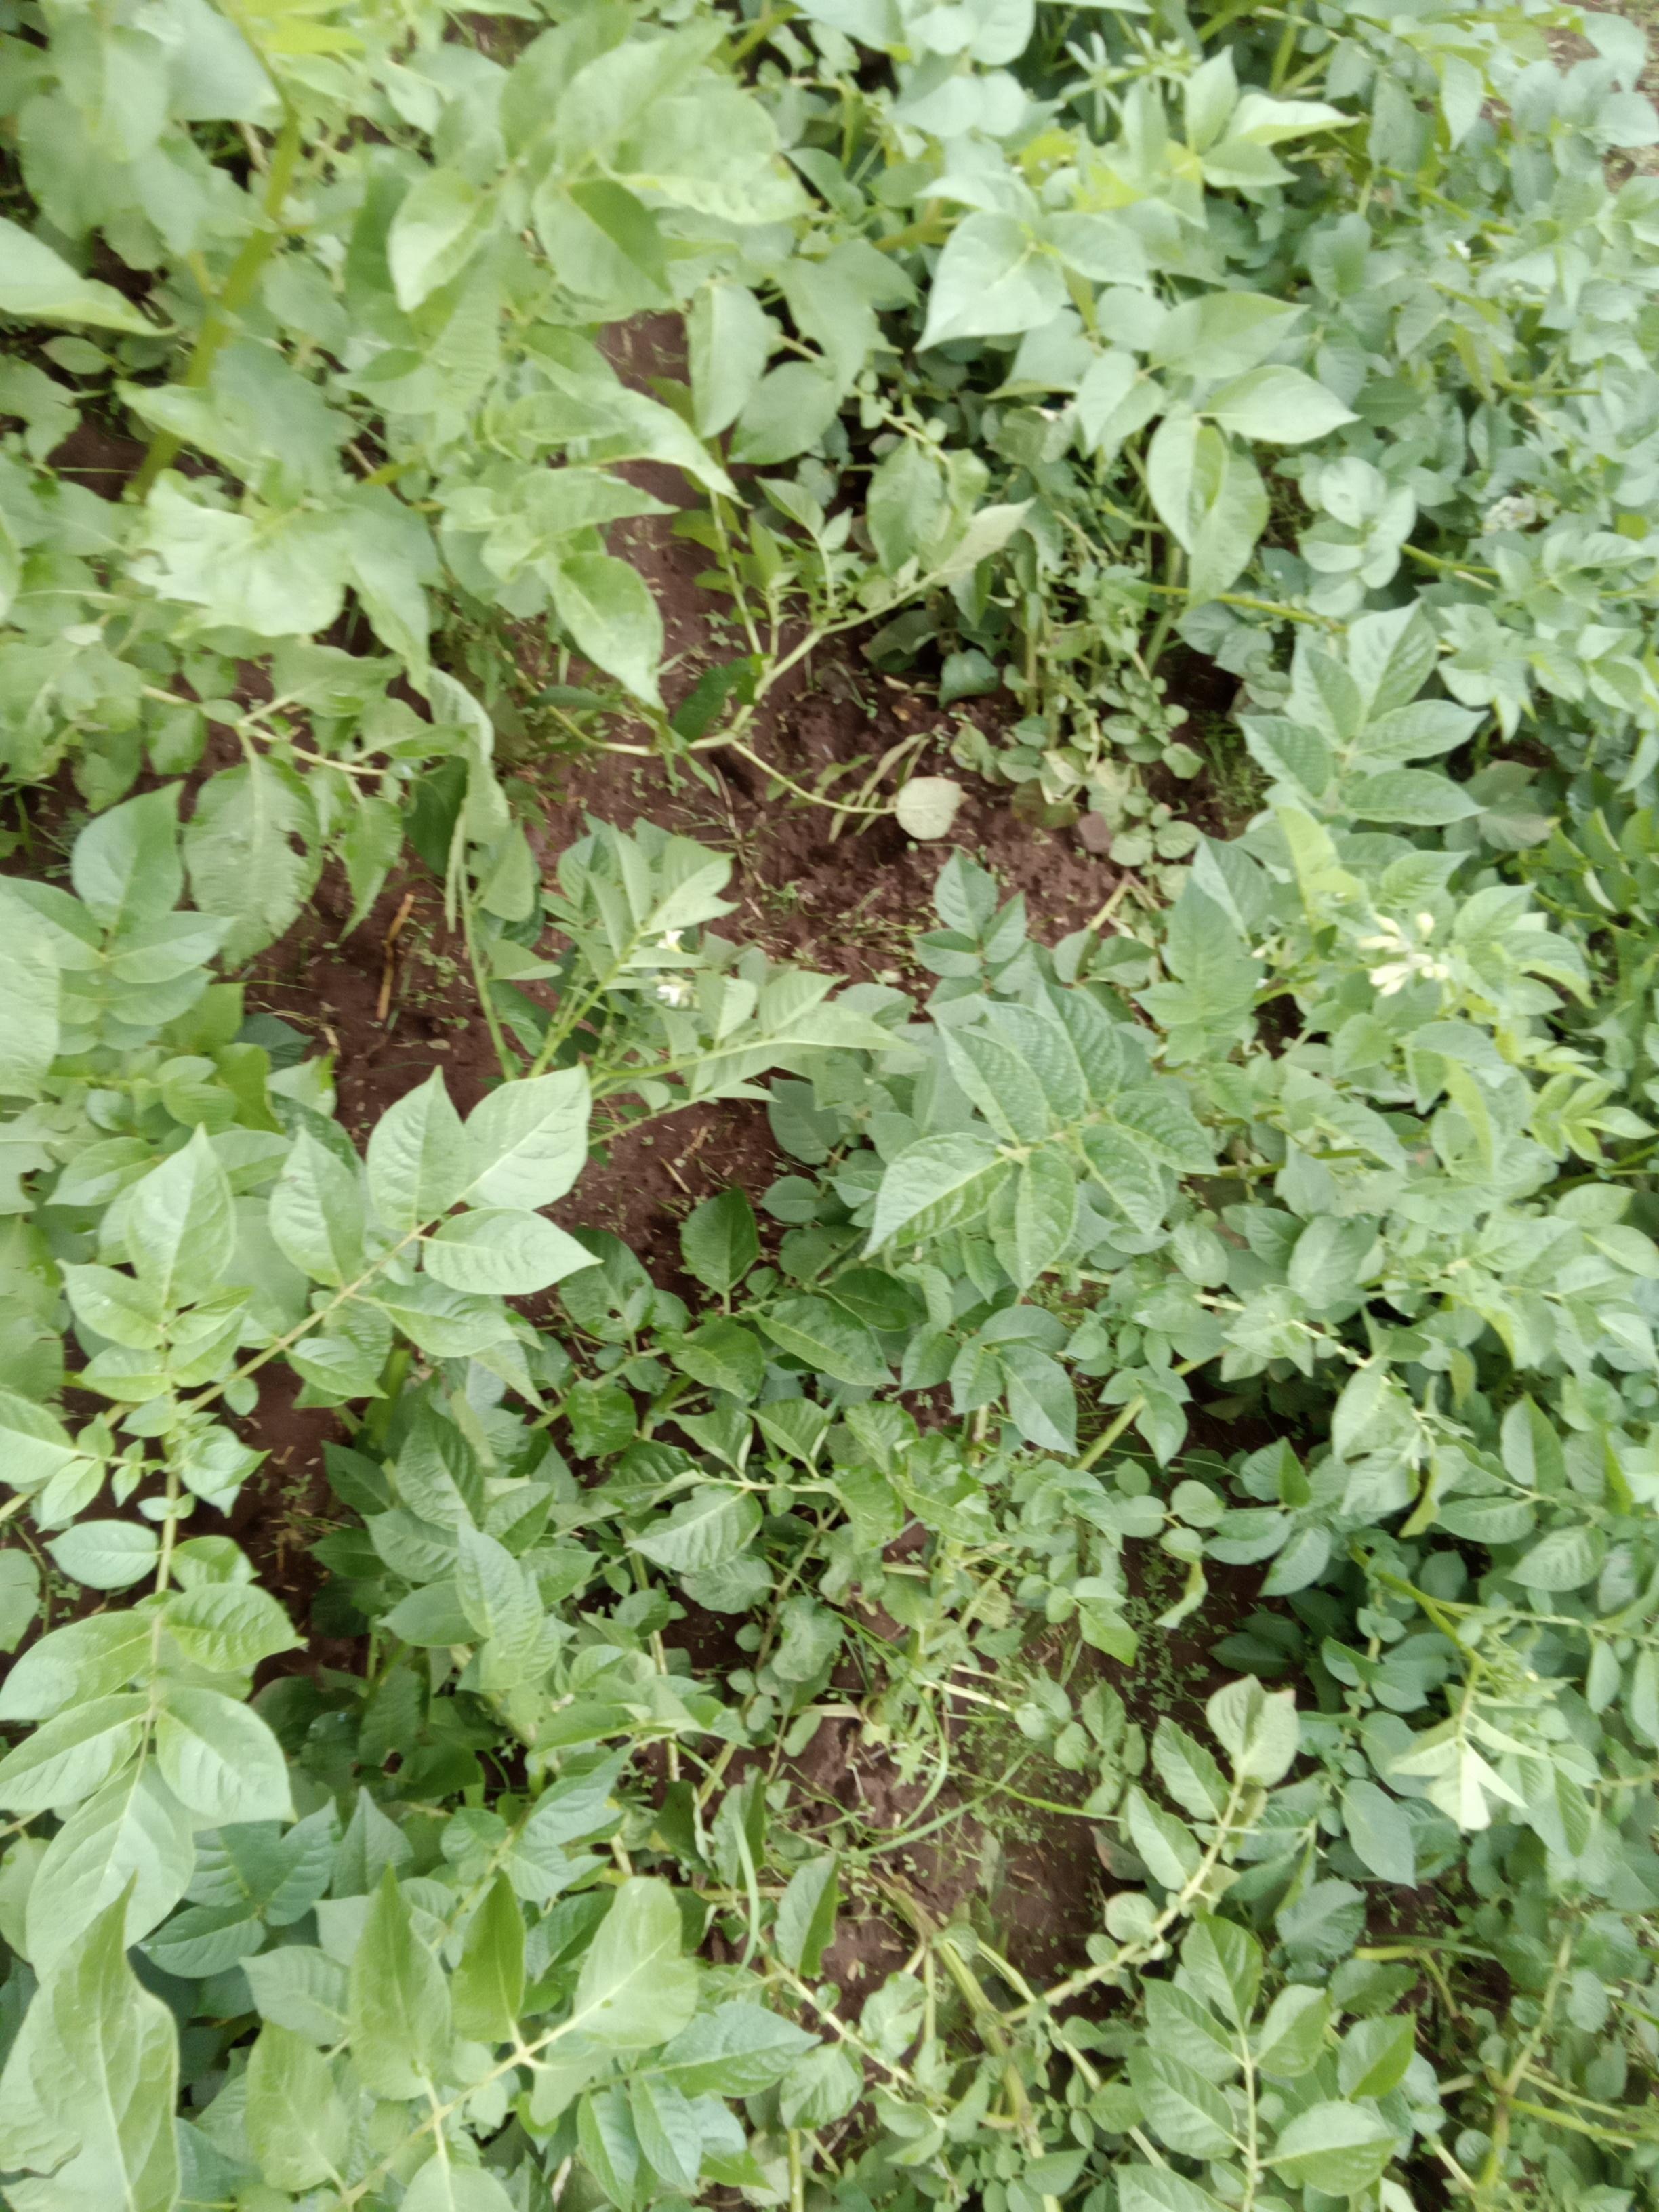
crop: potato
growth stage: flowering
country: Kenya
